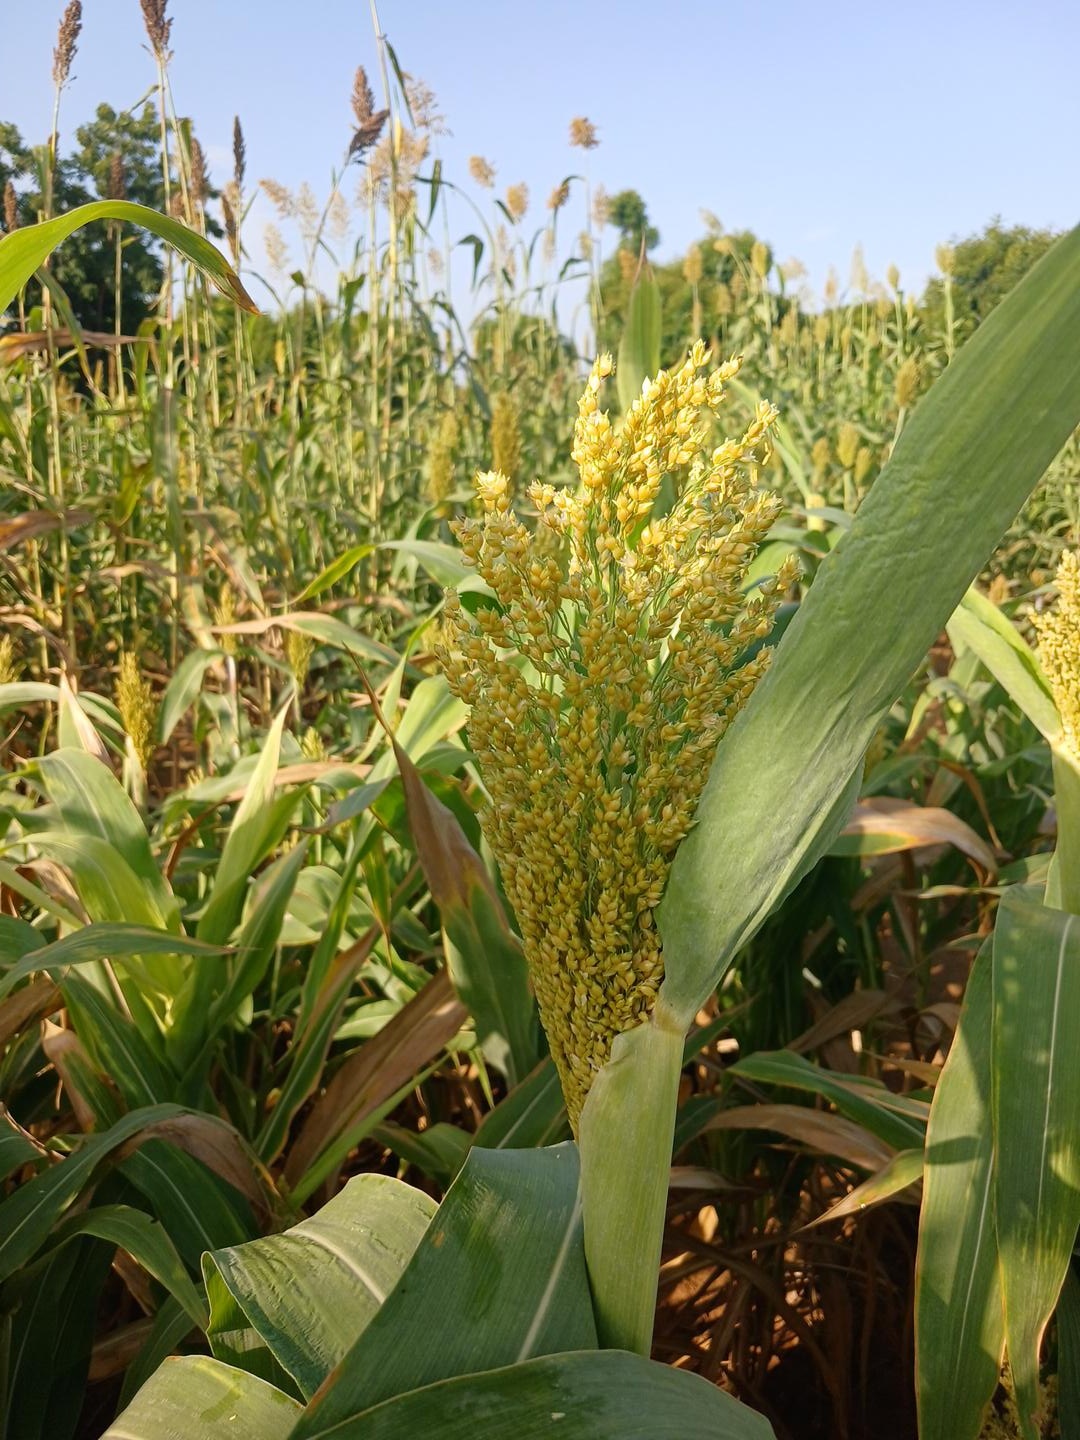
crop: sorghum
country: Senegal
